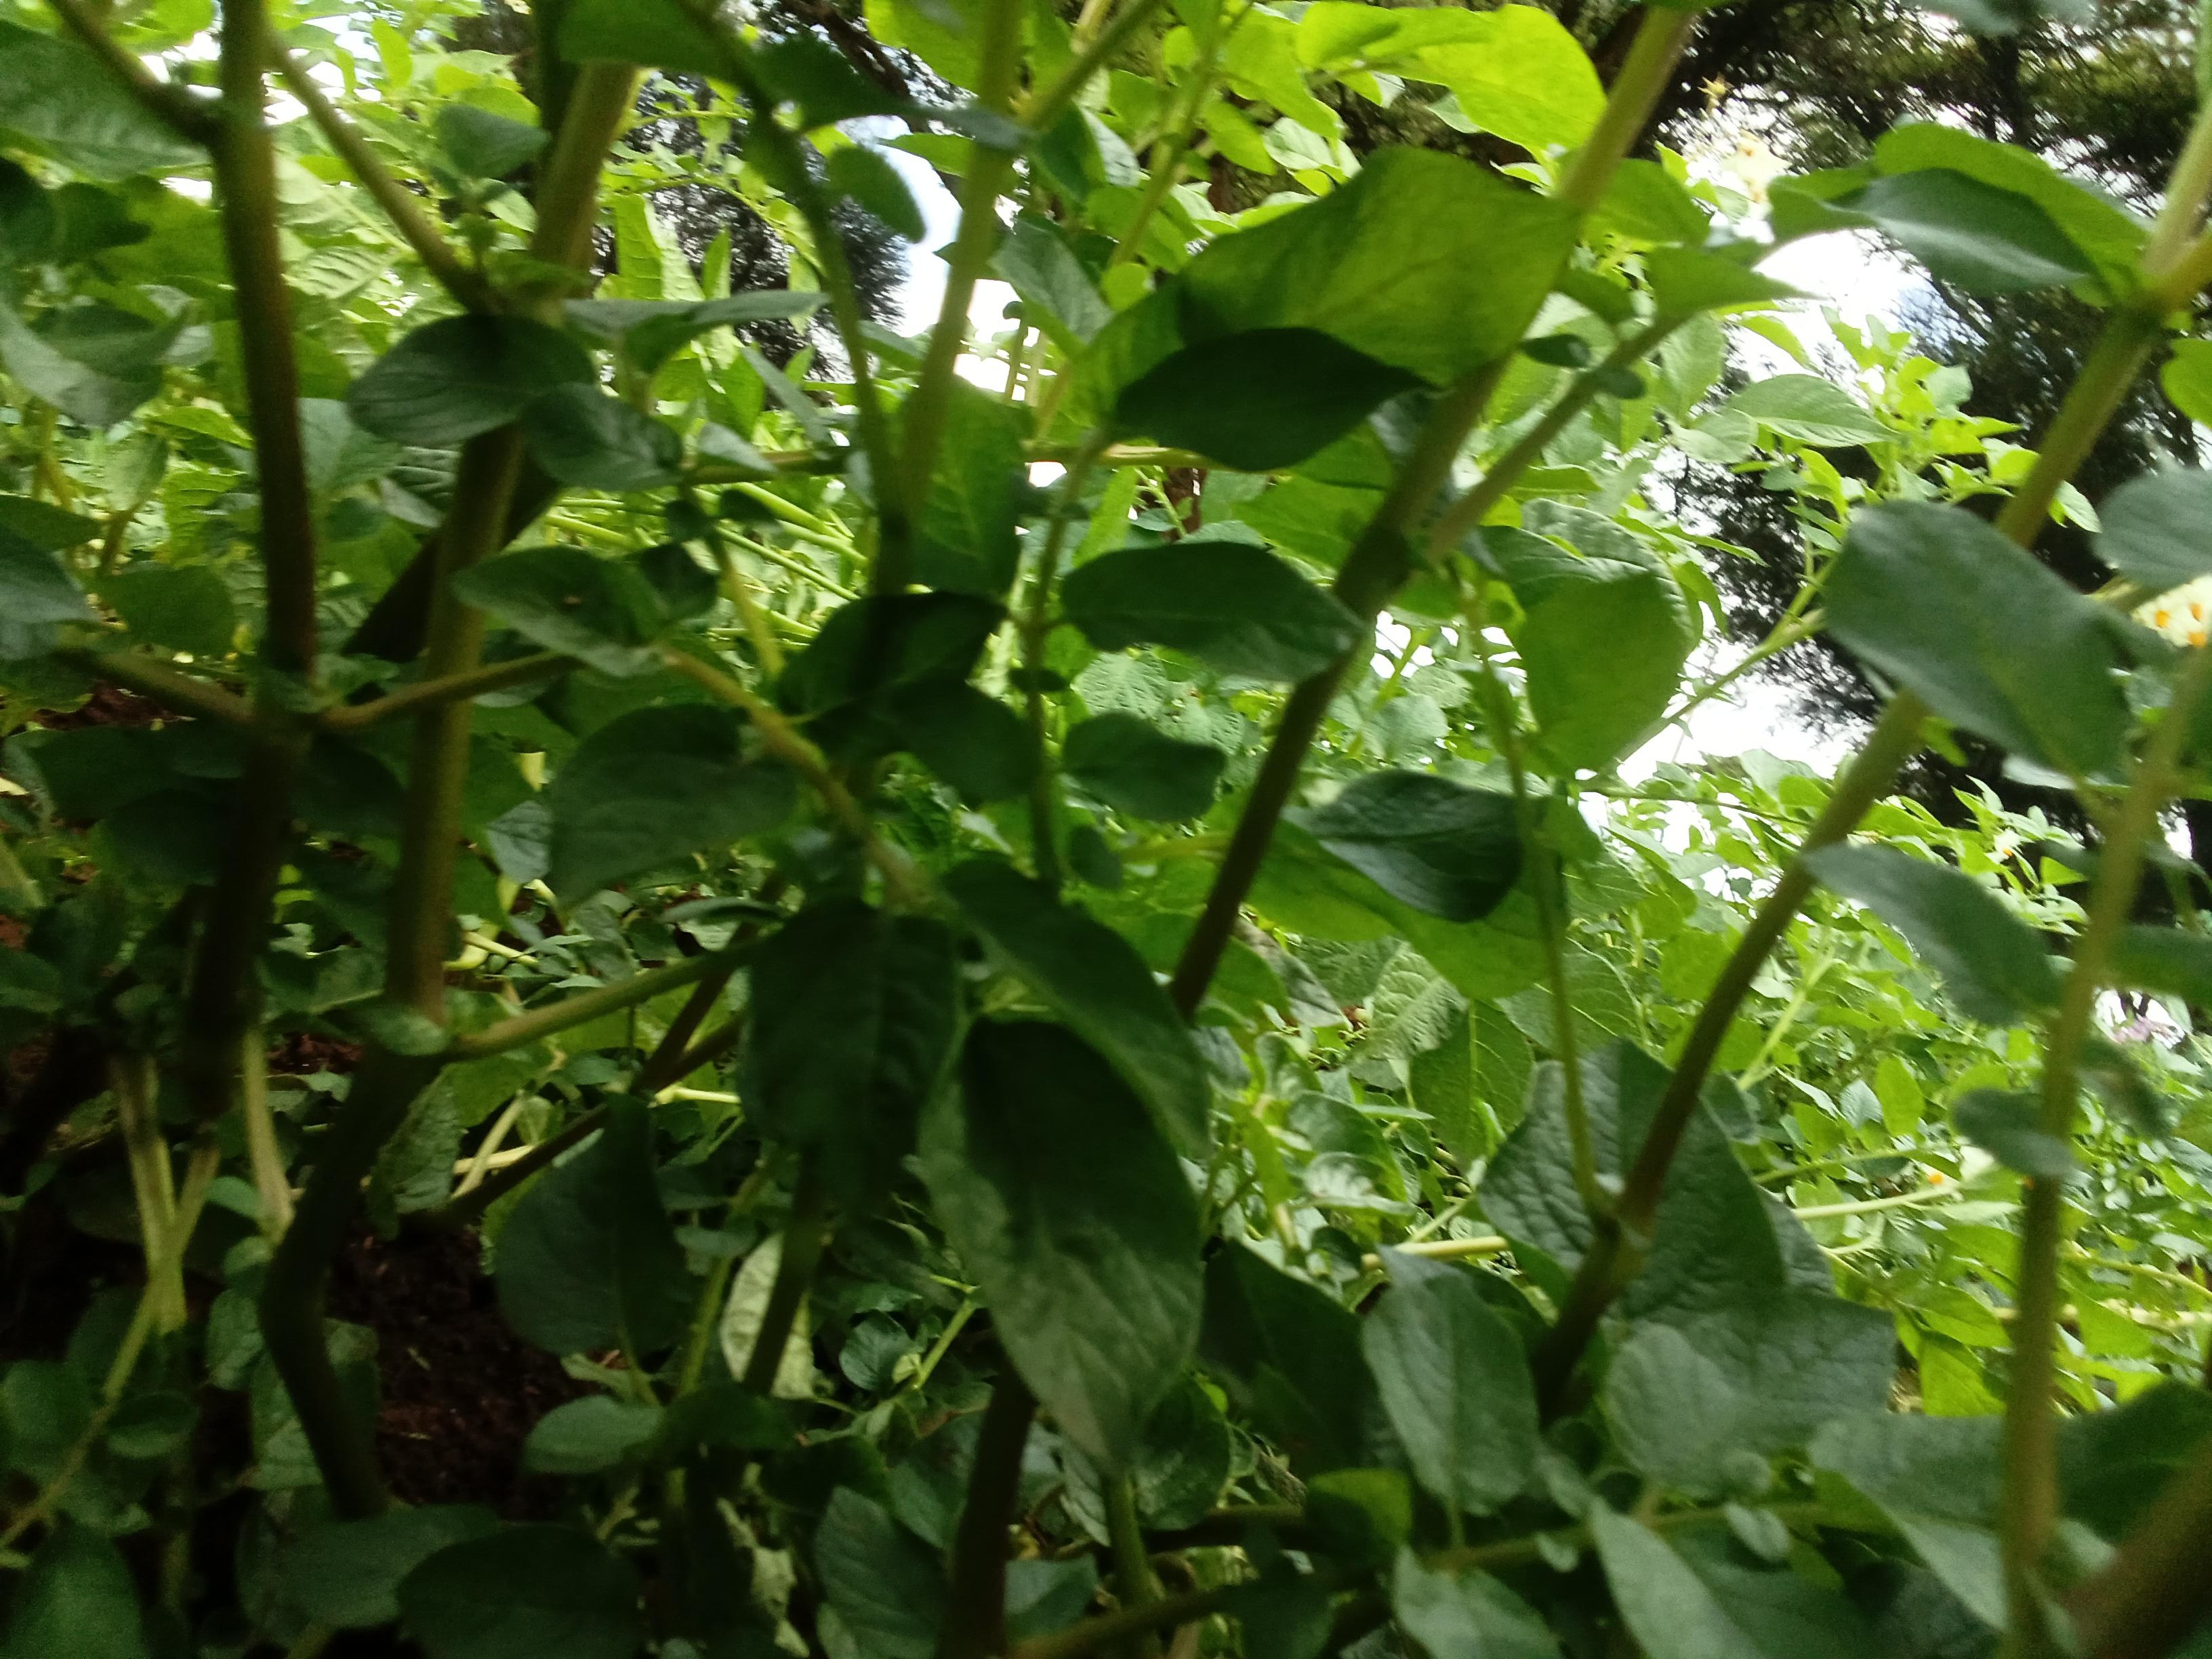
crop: potato
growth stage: flowering
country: Kenya
